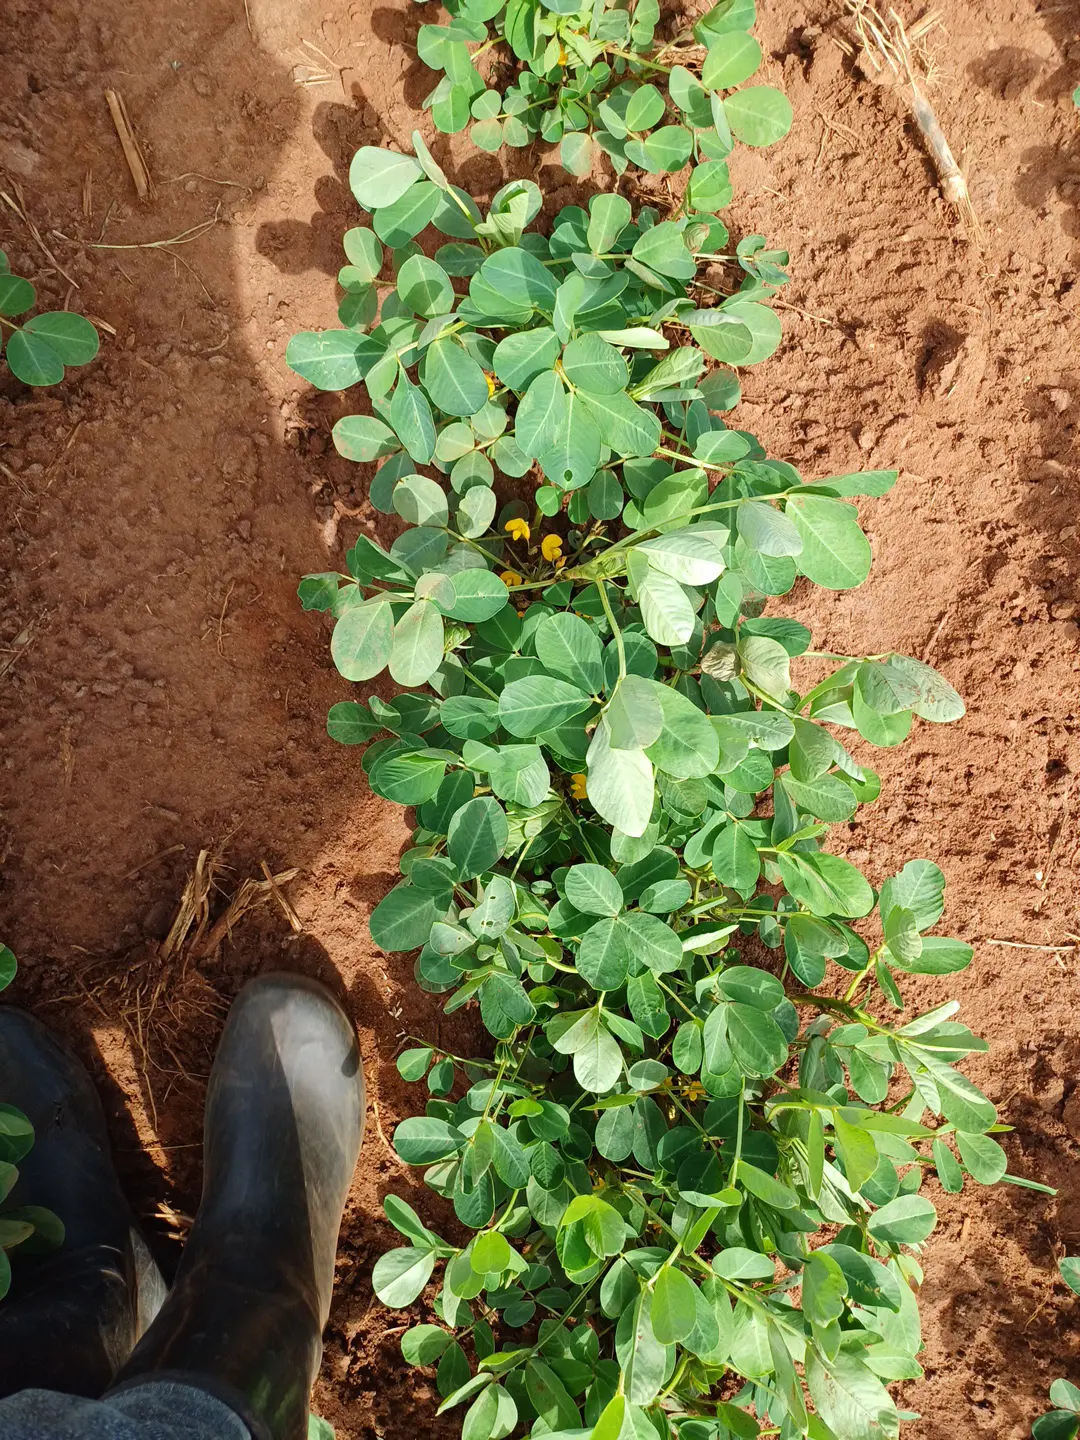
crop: groundnut
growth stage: flowering
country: Kenya
